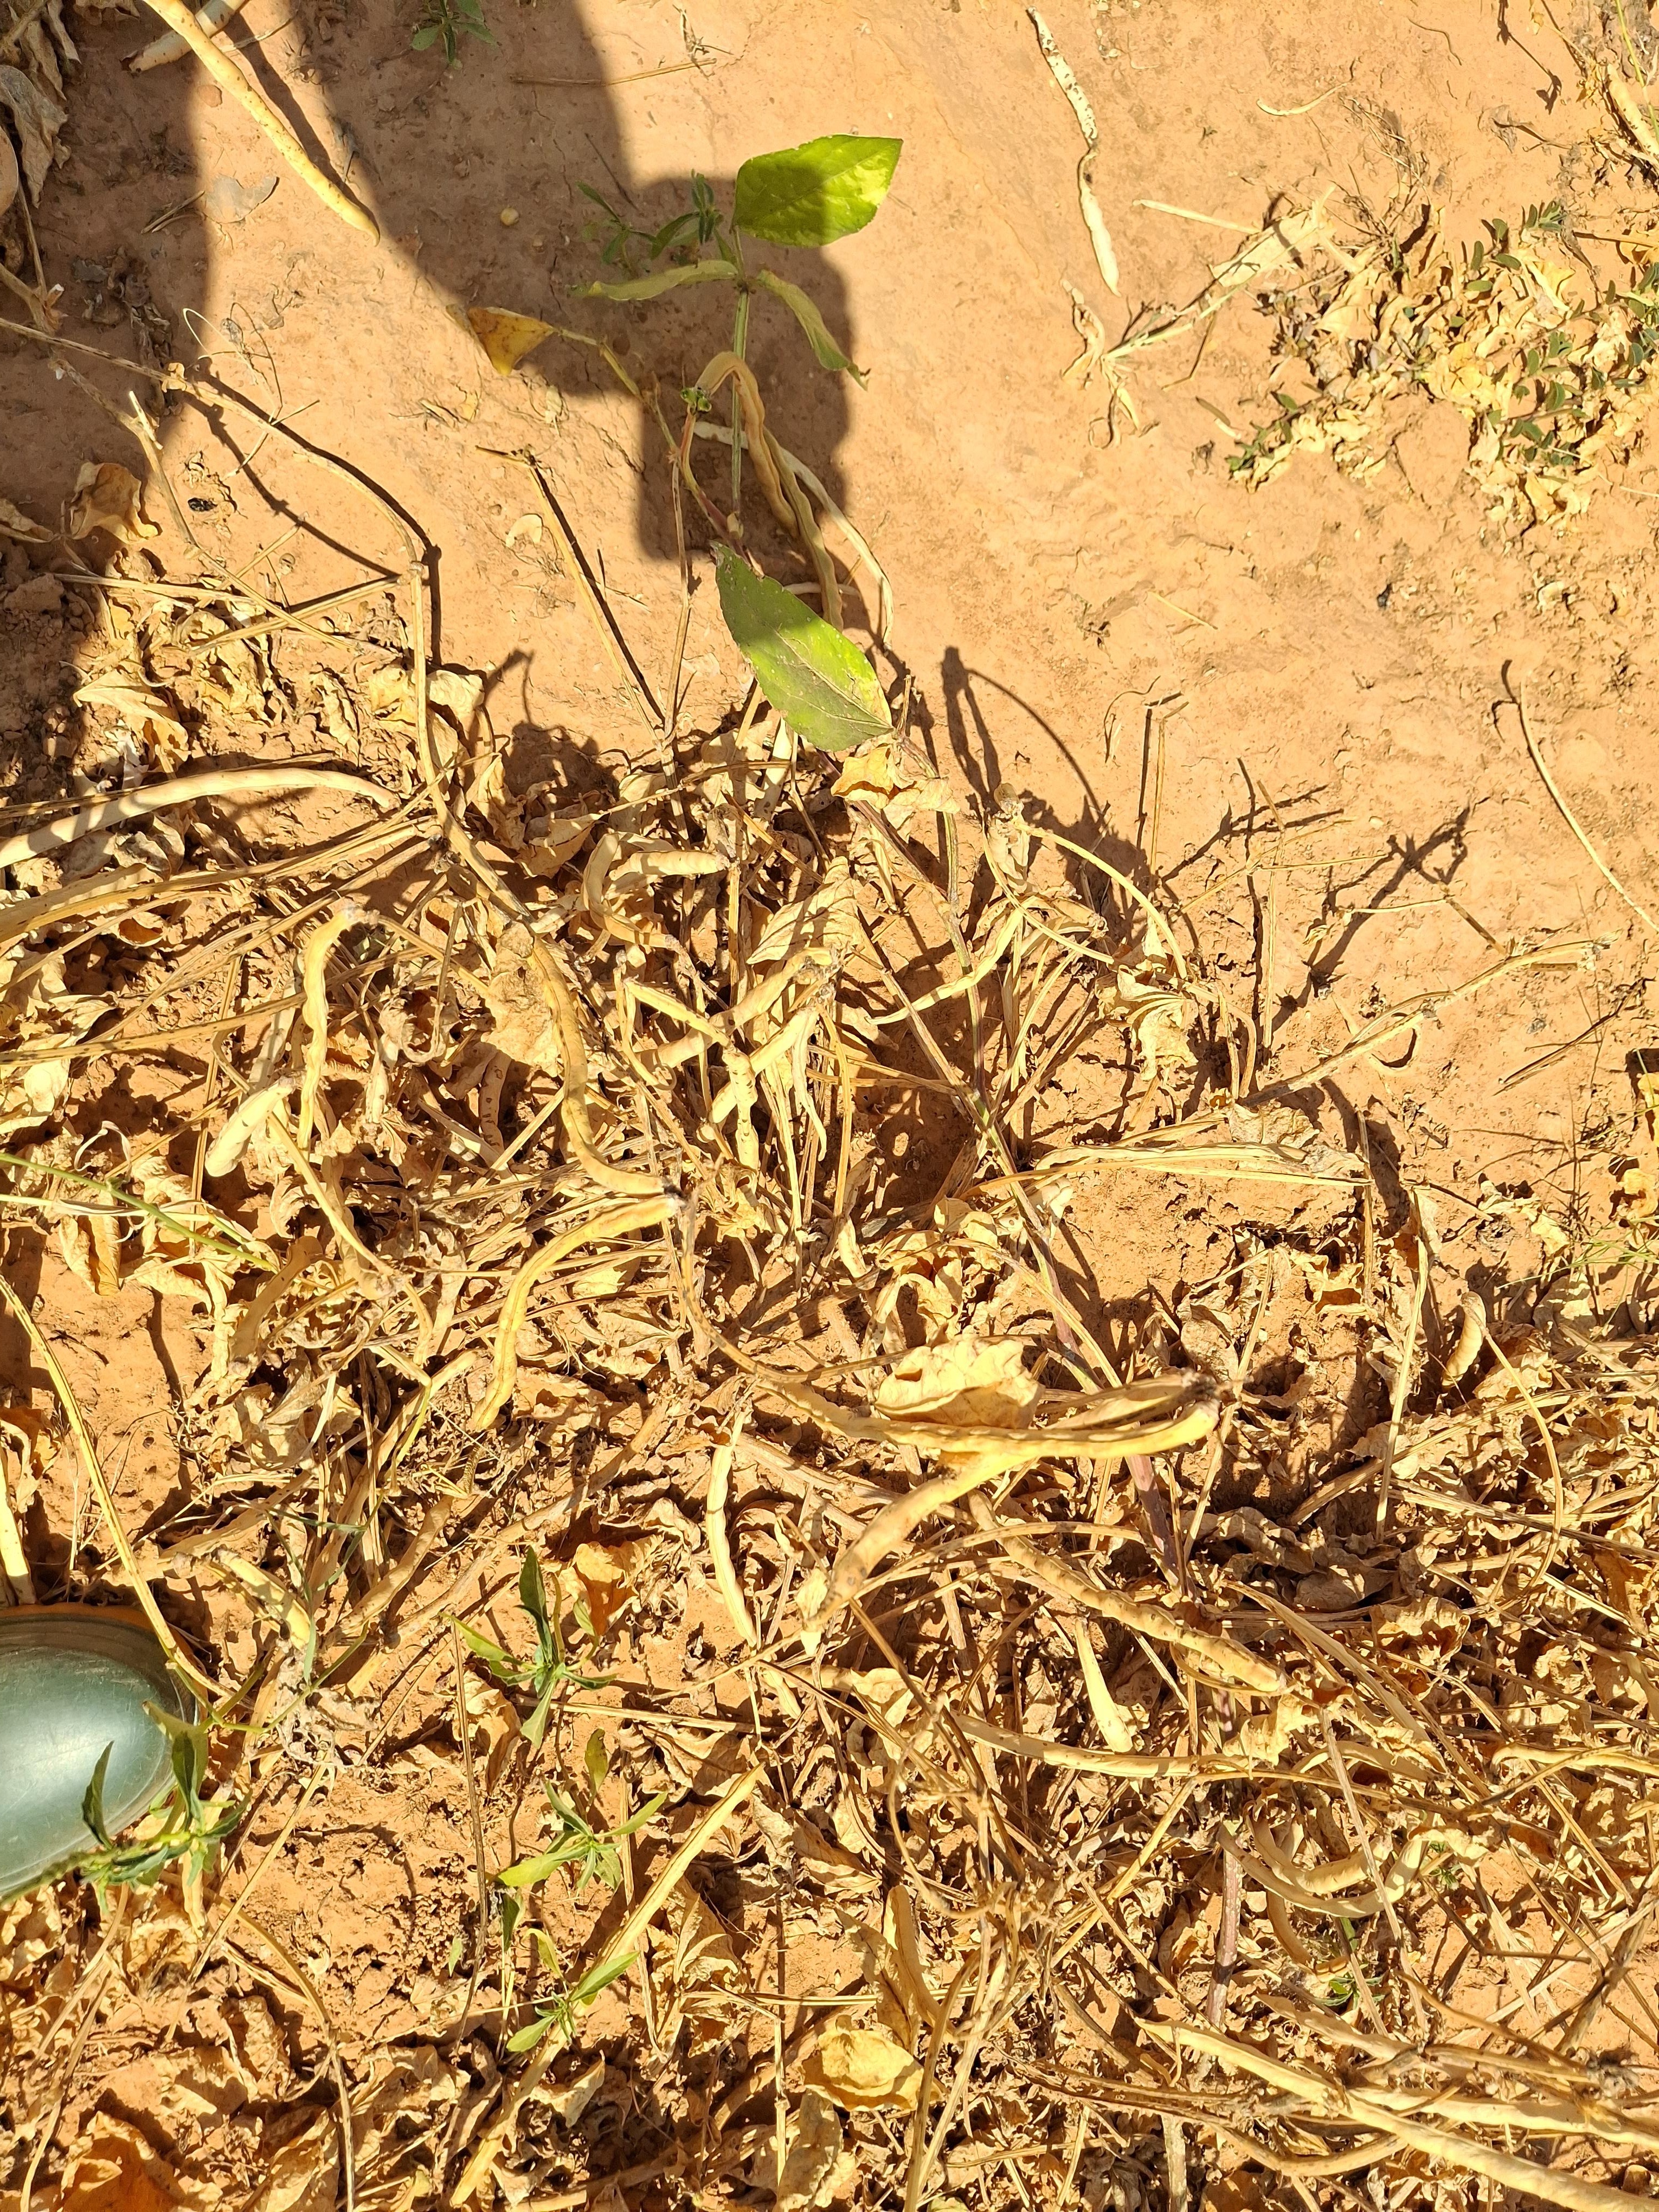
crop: cowpea
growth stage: maturity
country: Nigeria
